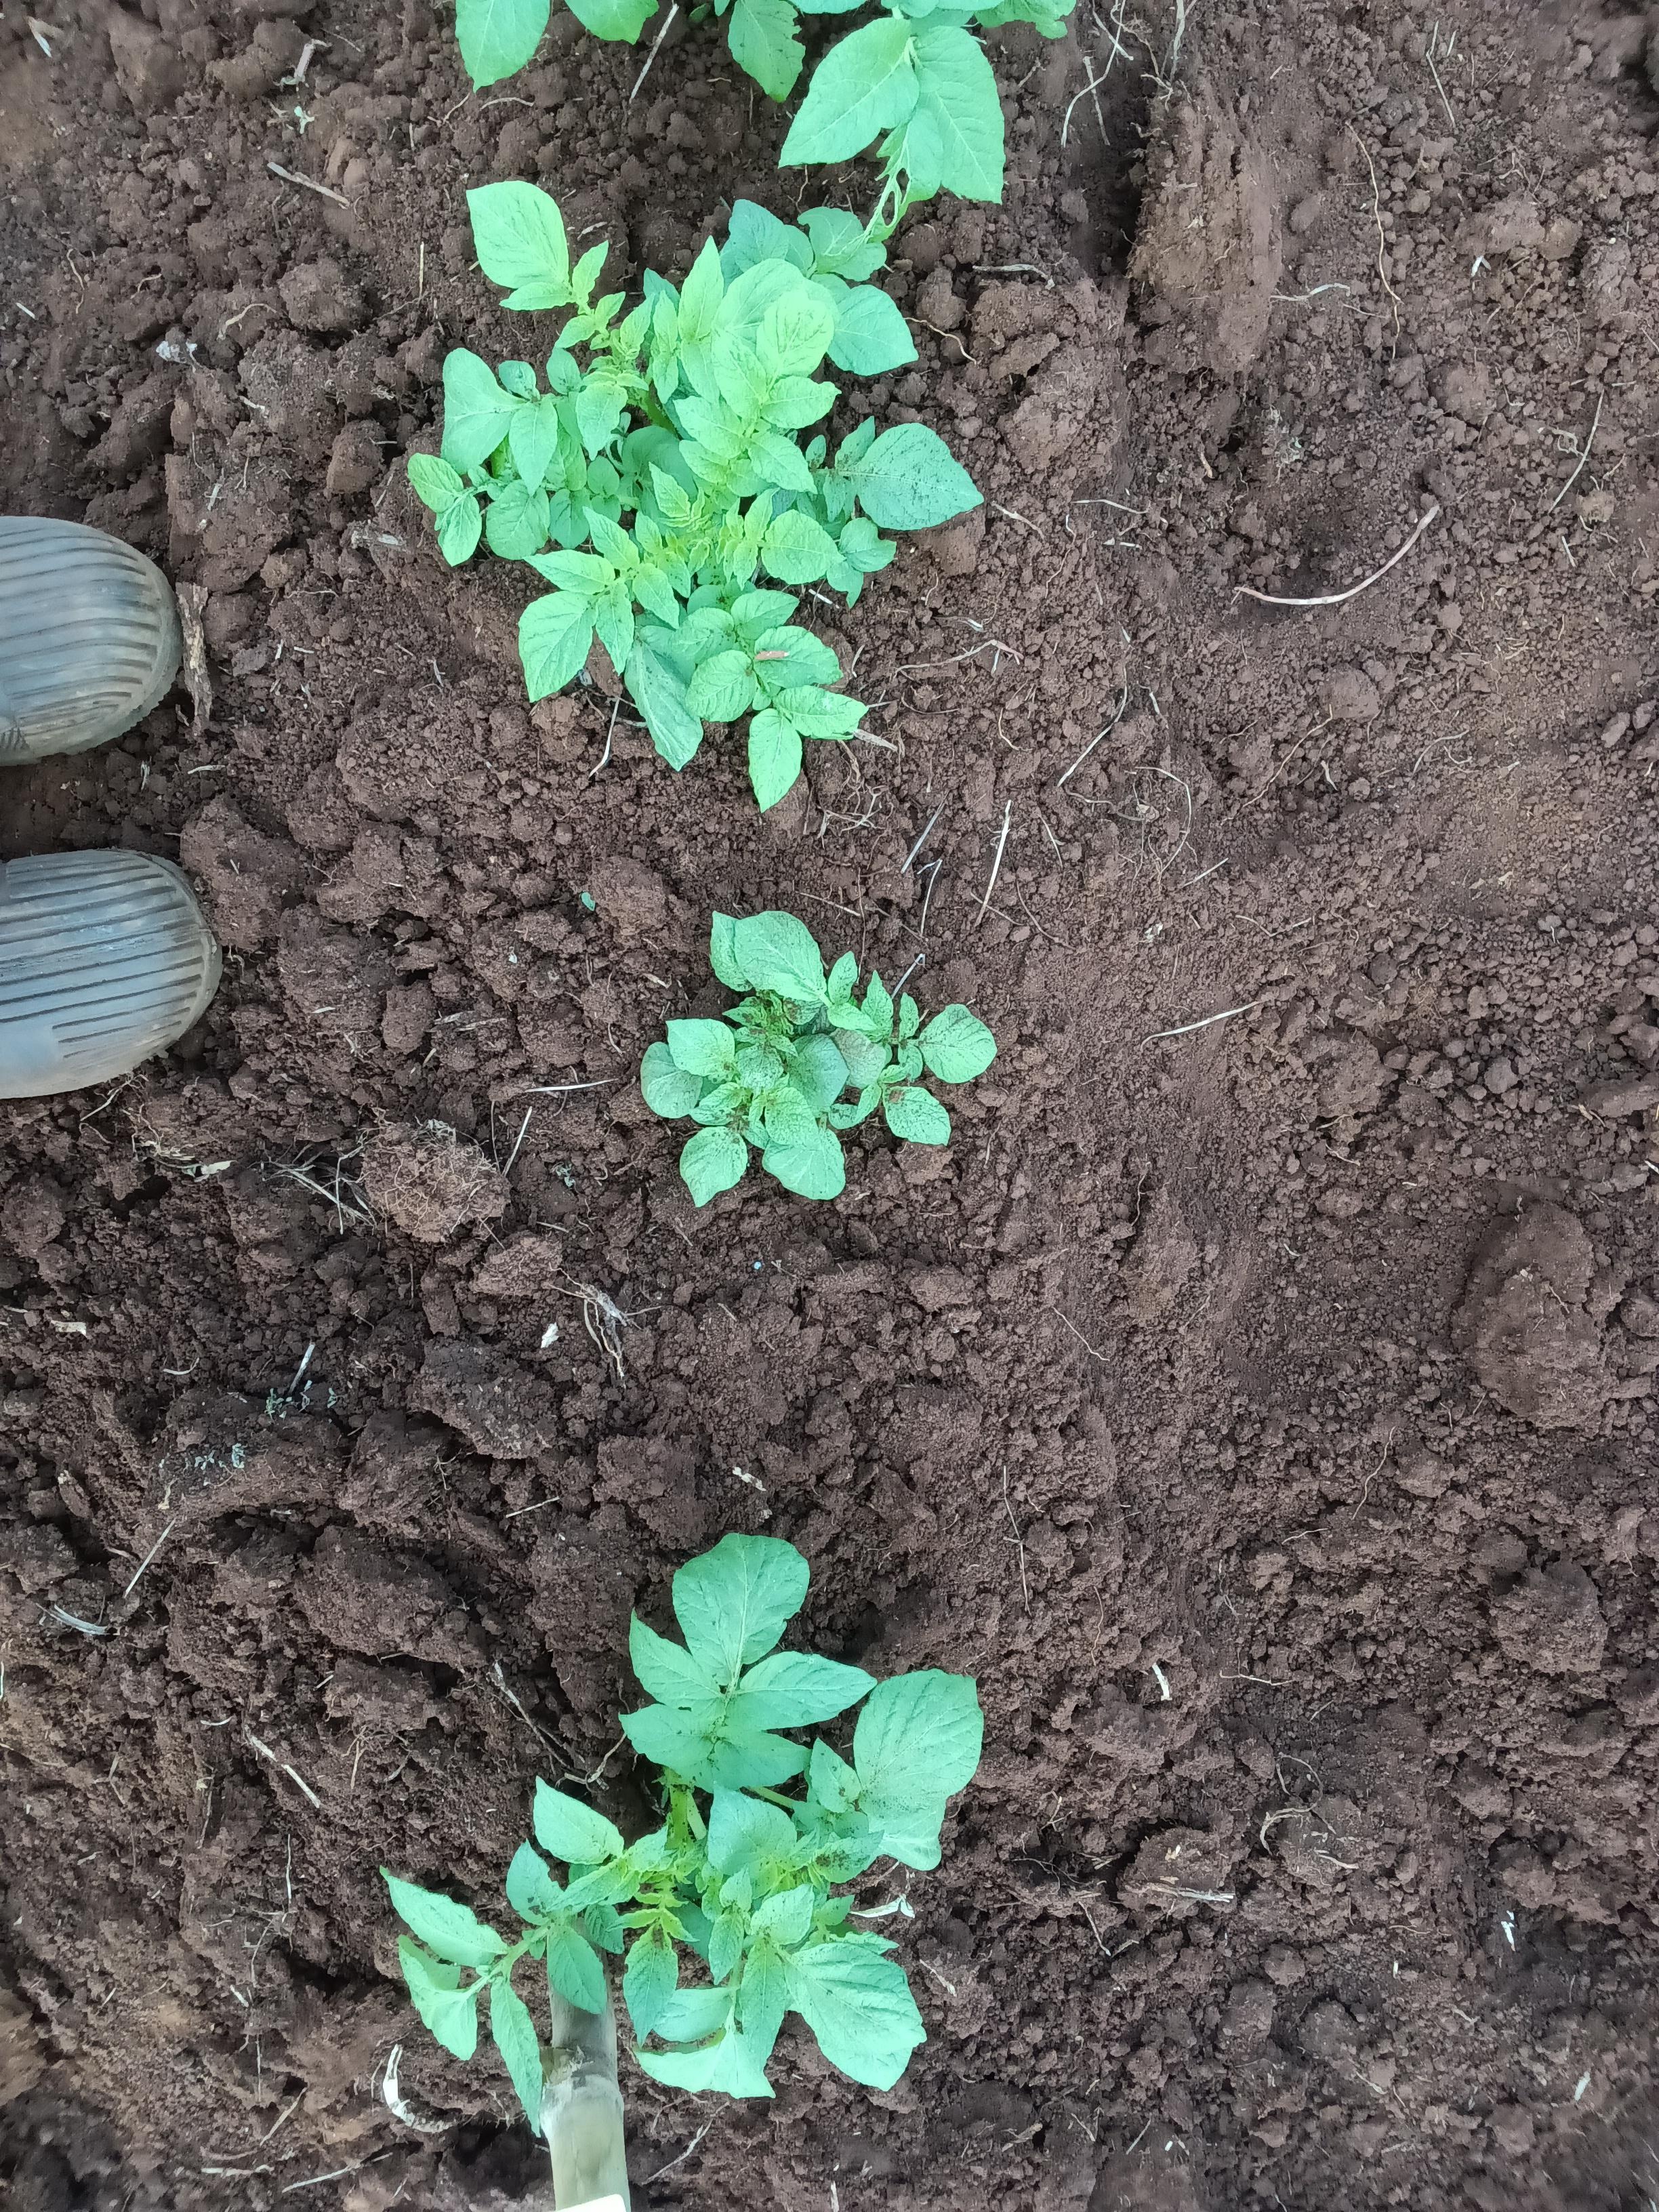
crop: potato
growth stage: emergence
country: Kenya
